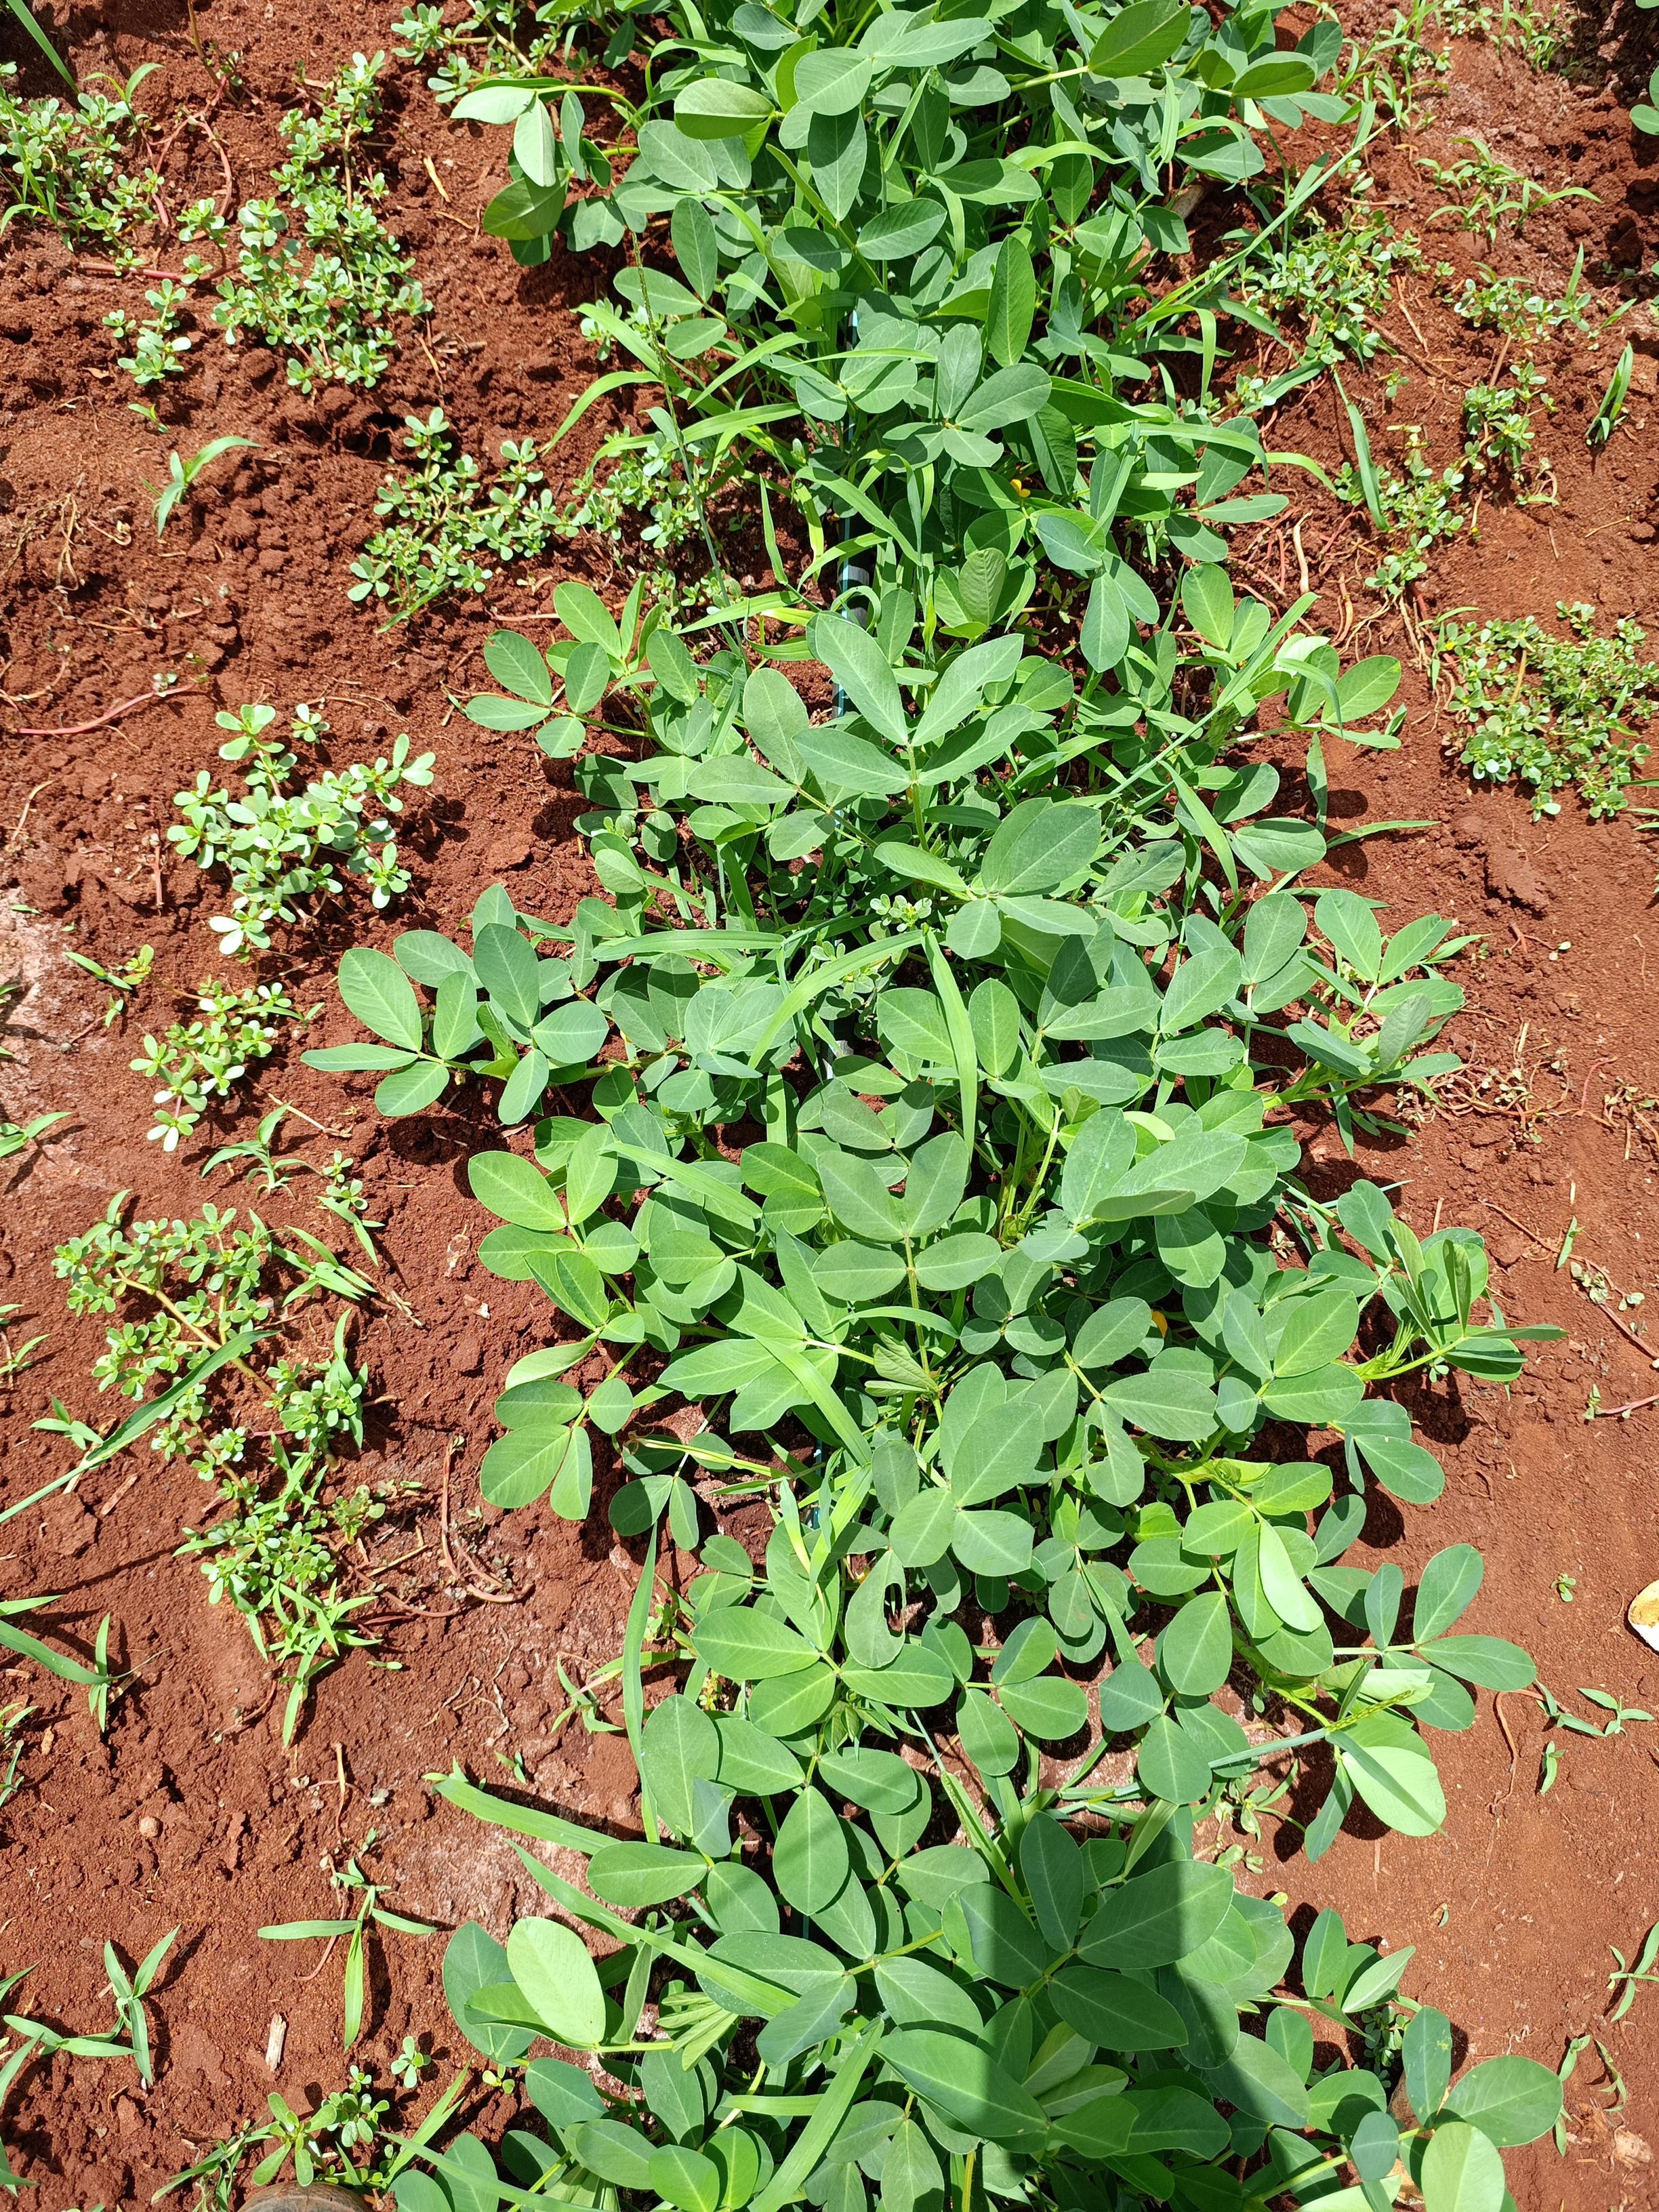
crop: groundnut
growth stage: flowering
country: Kenya
